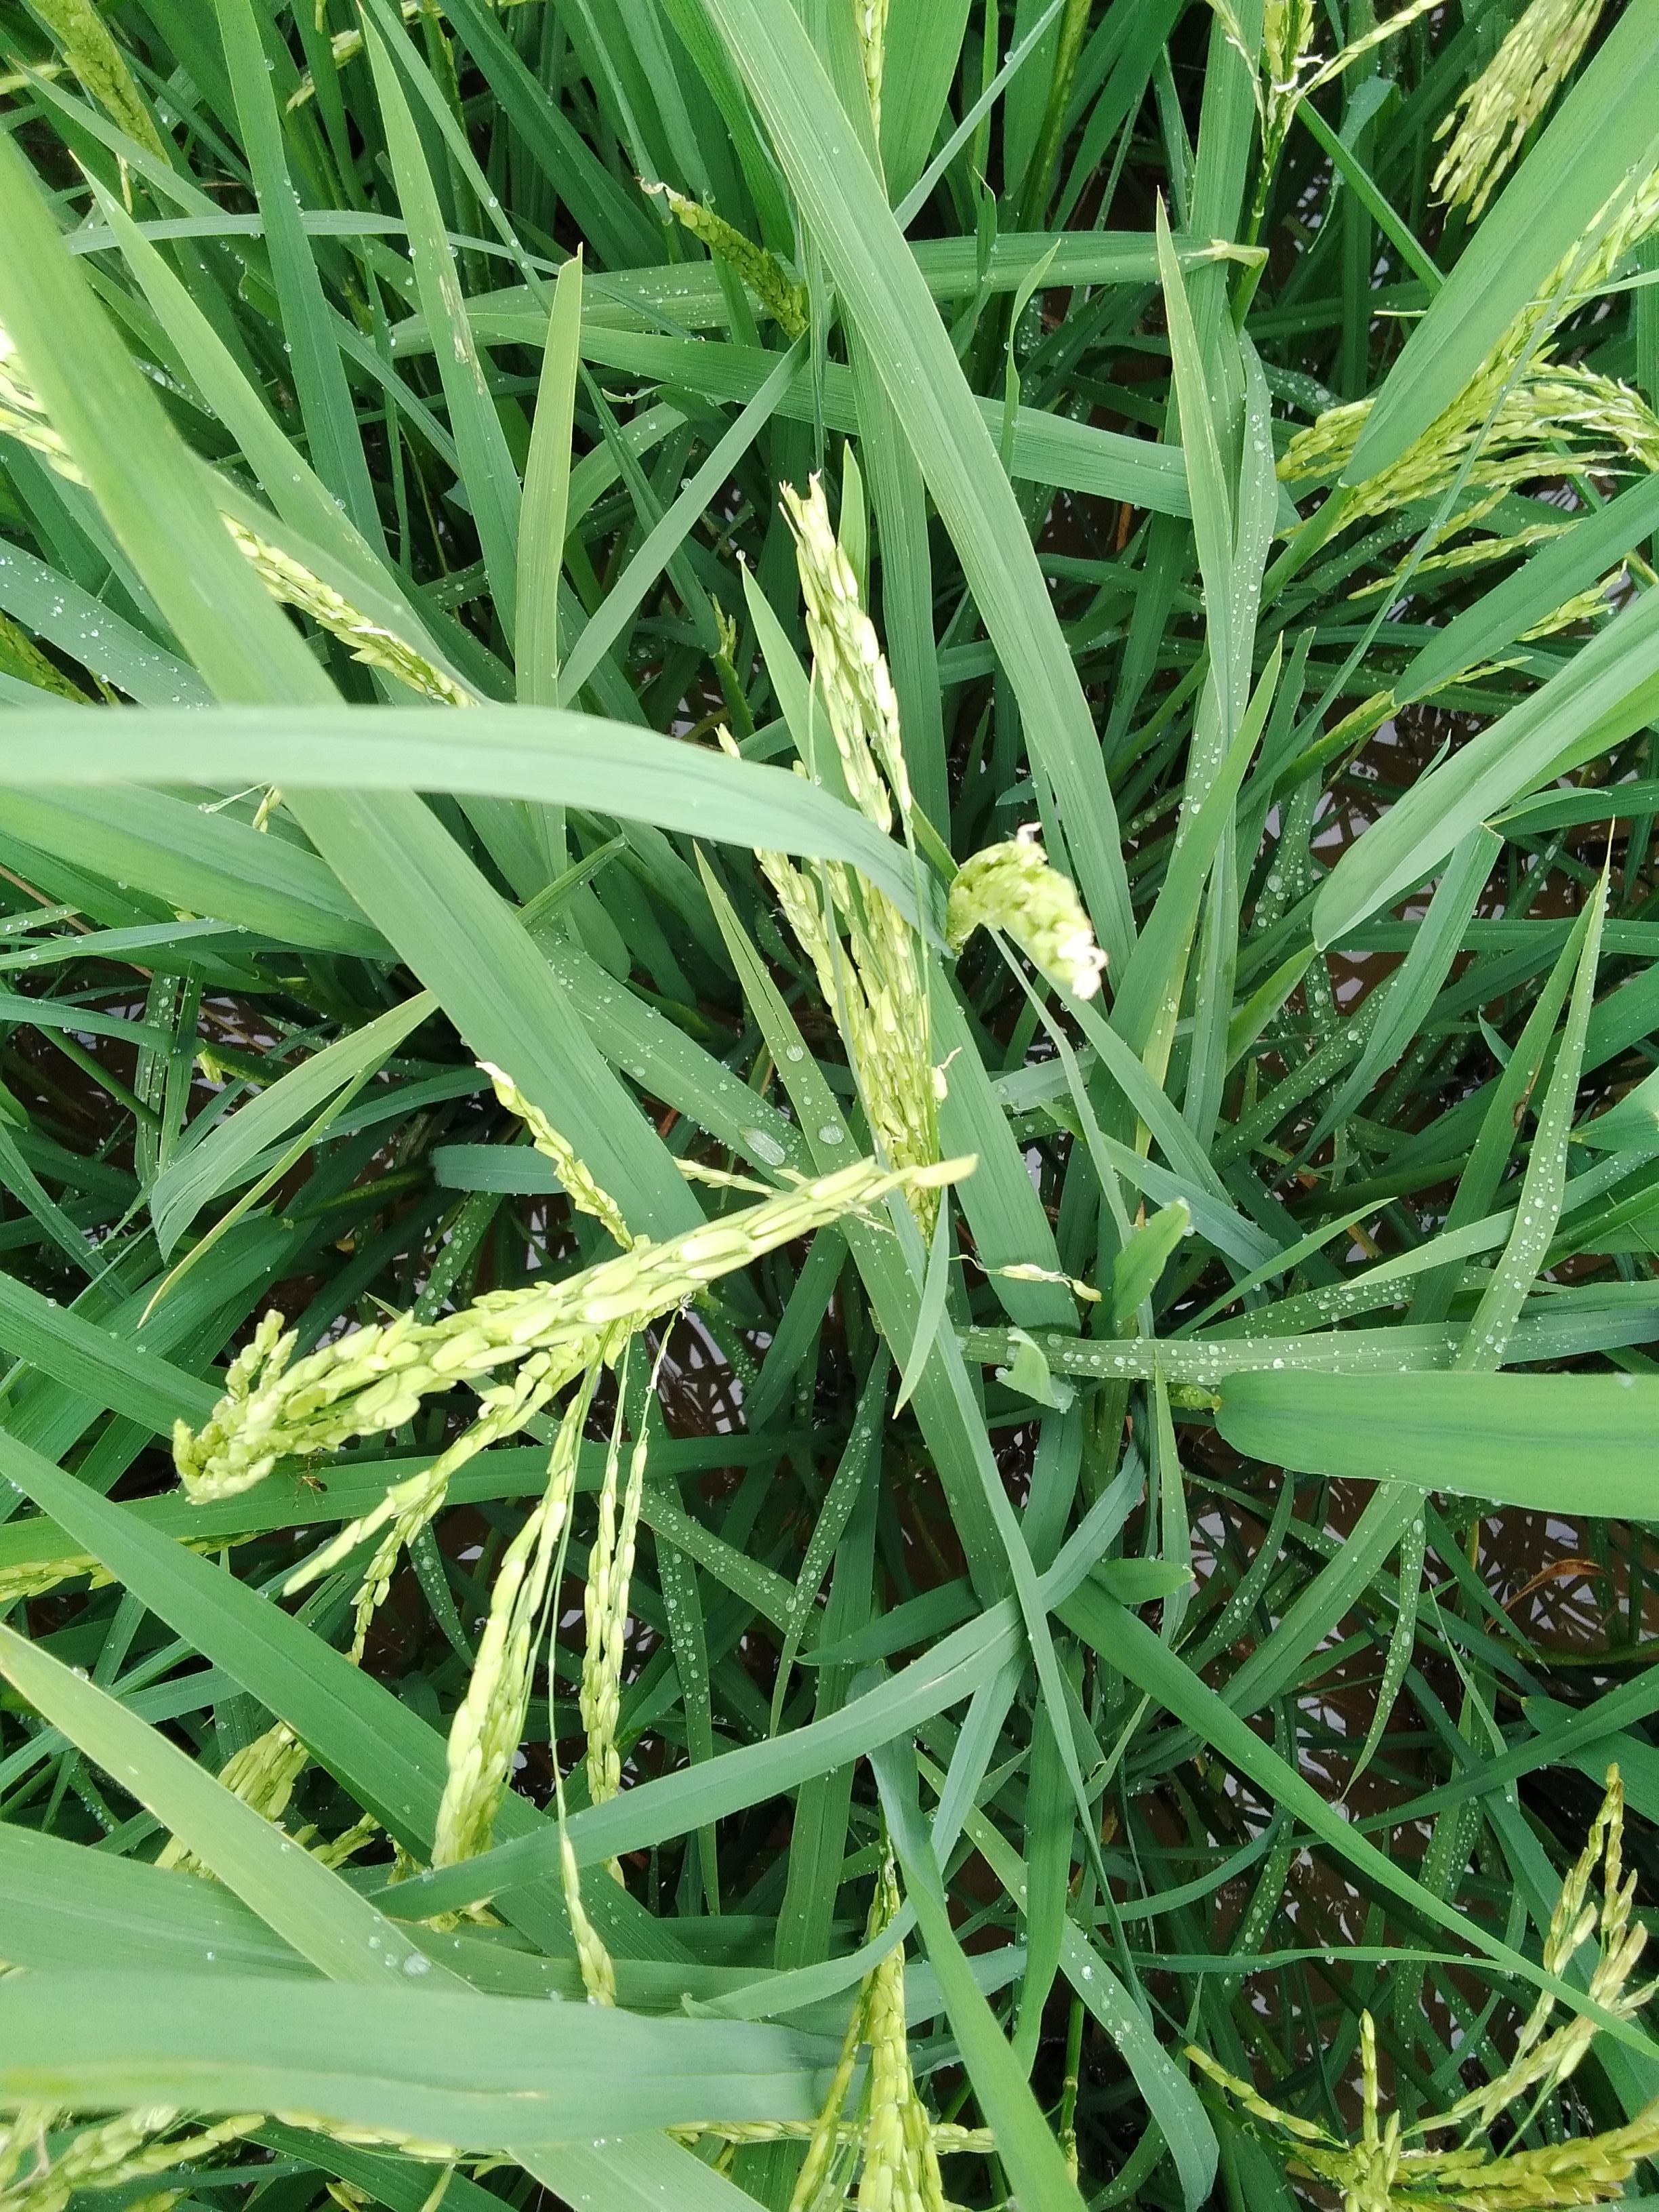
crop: rice
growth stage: flowering
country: Nigeria
